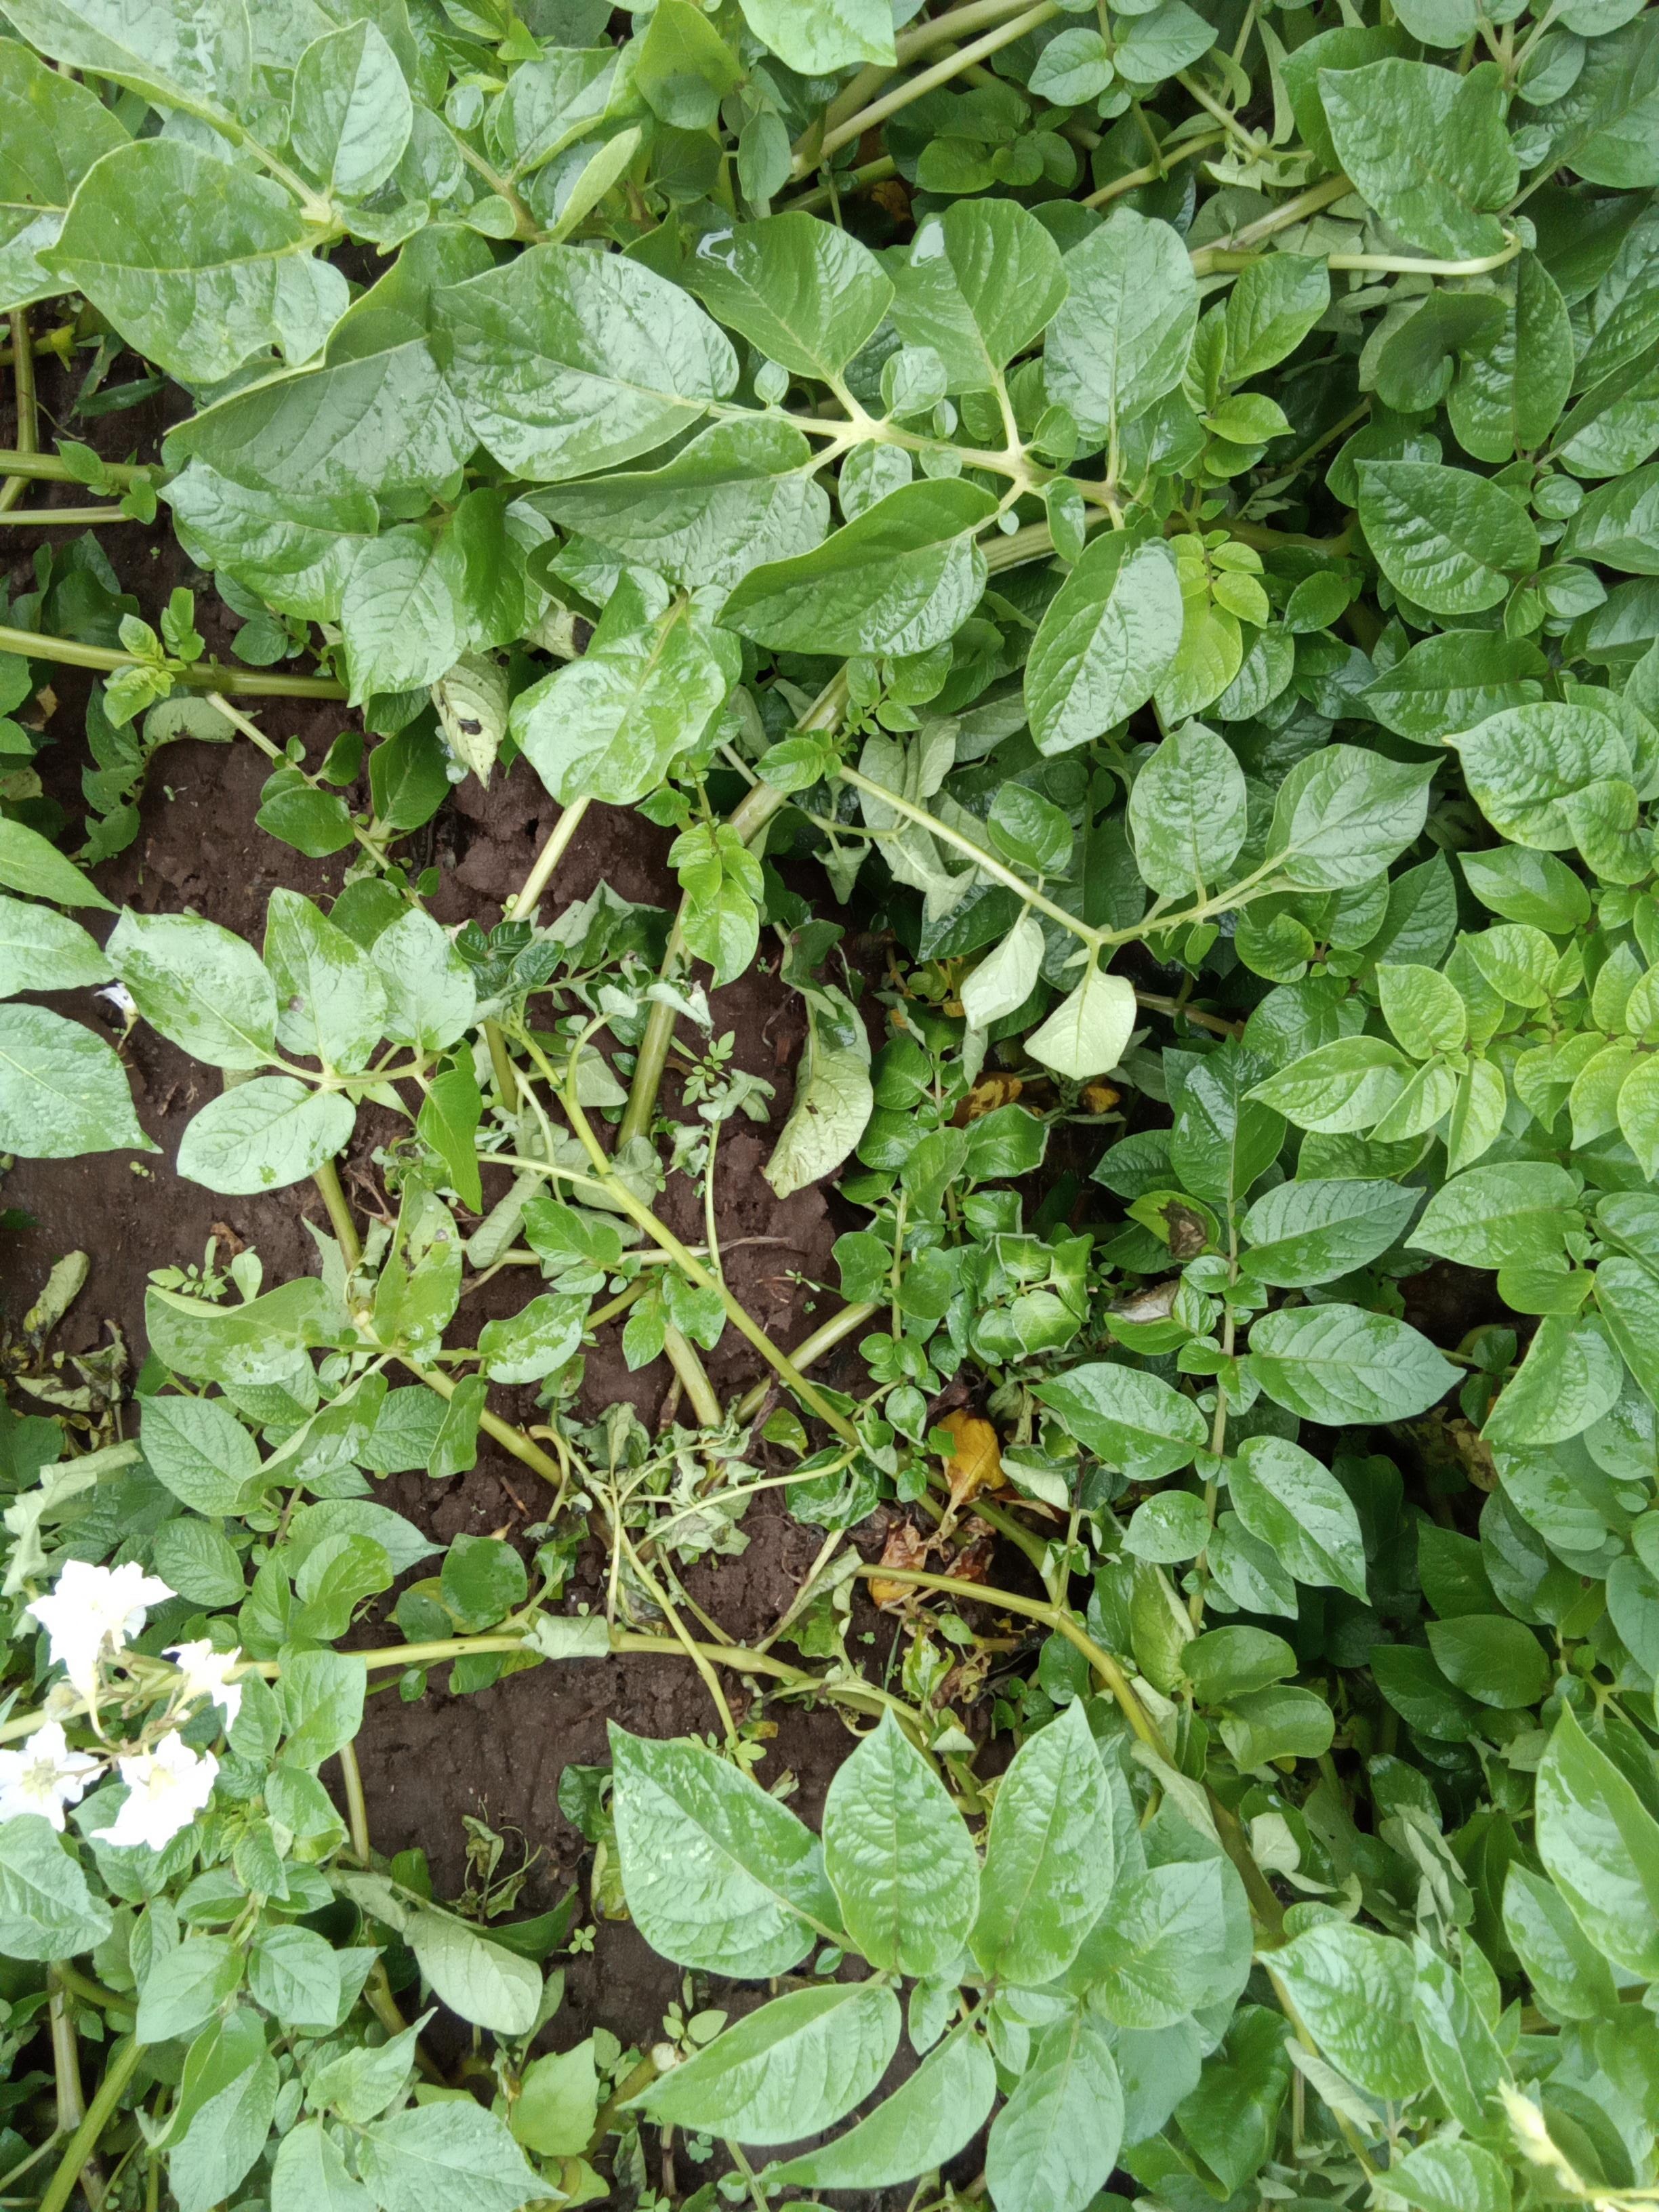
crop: potato
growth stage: flowering
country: Kenya
